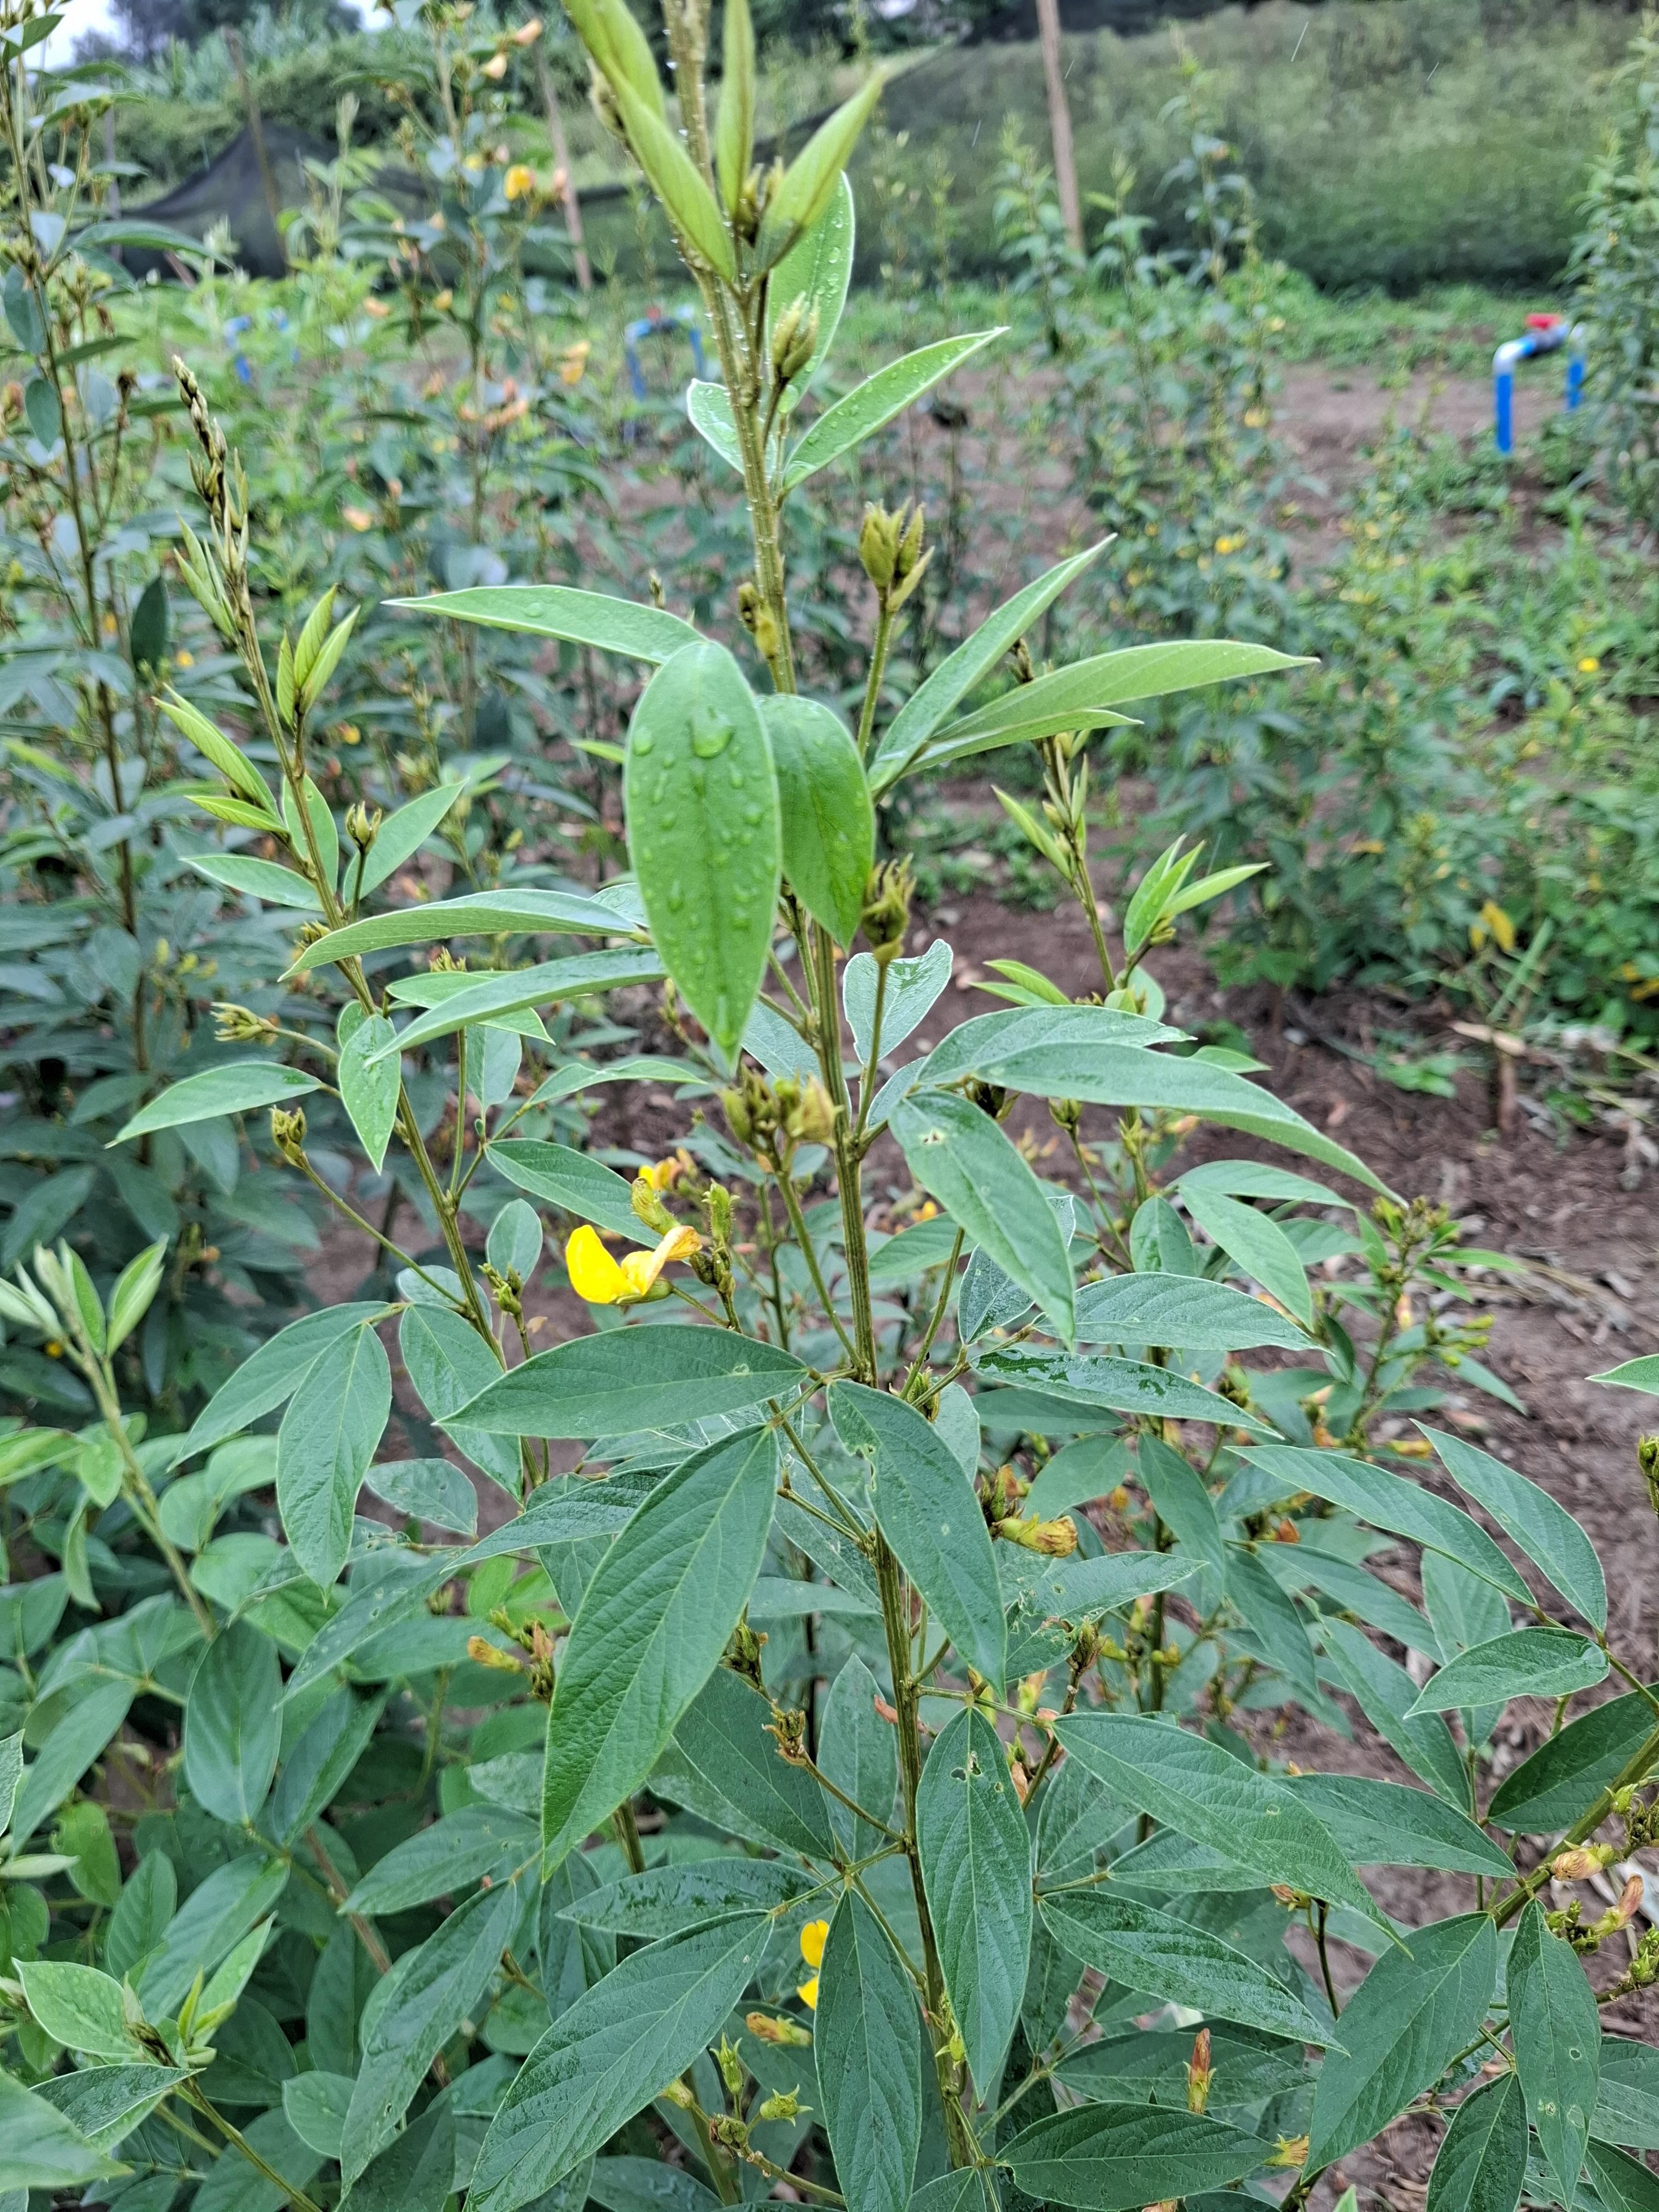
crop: sorghum
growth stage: harvest maturity
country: Tanzania
